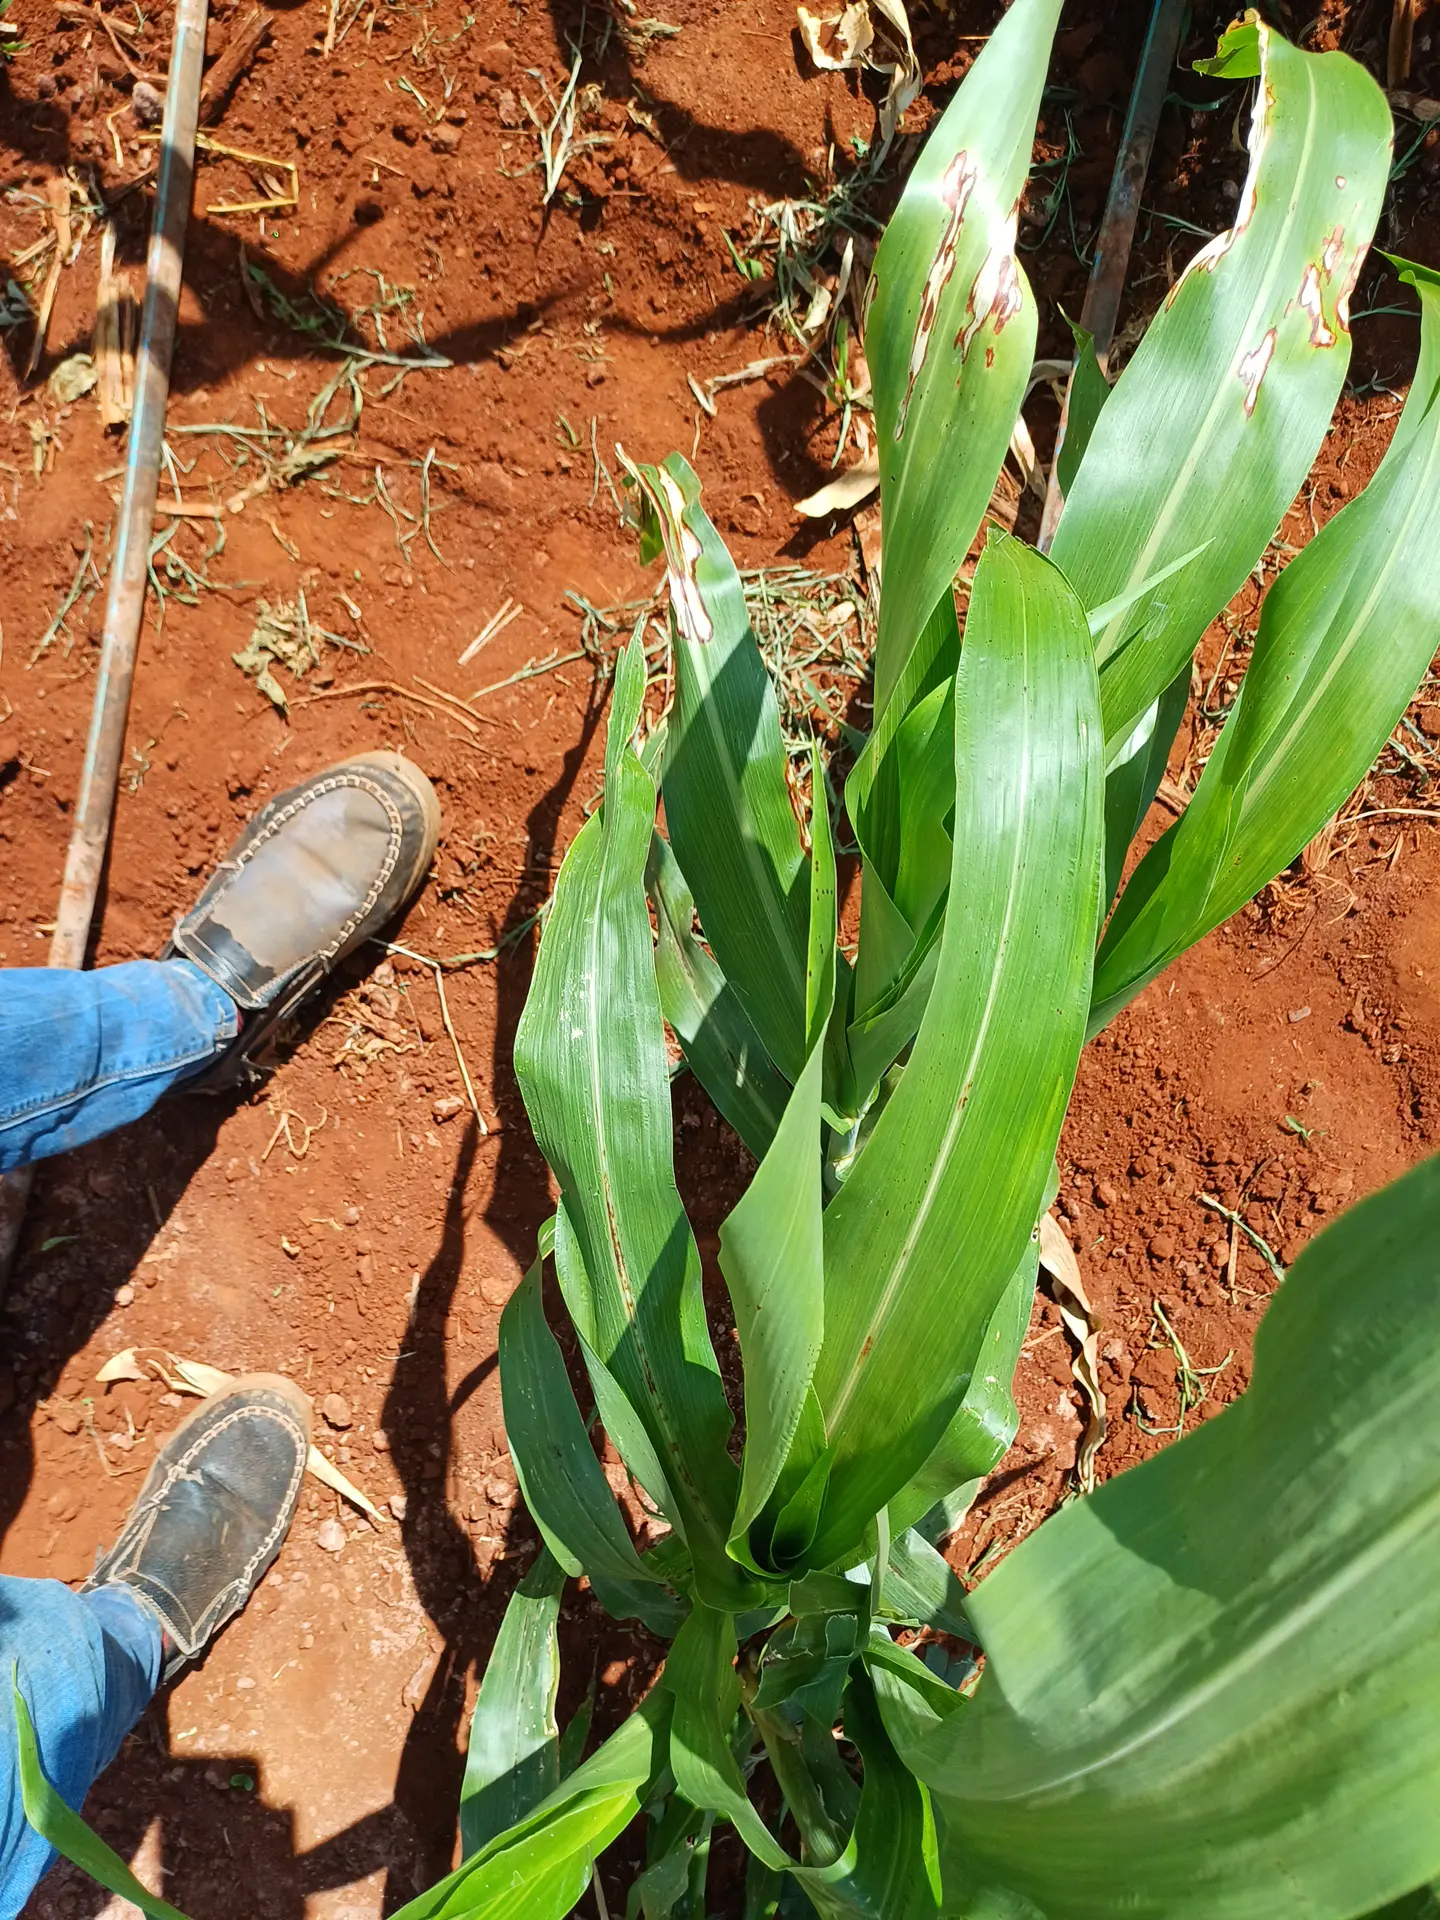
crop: sorghum
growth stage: vegetative
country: Kenya
